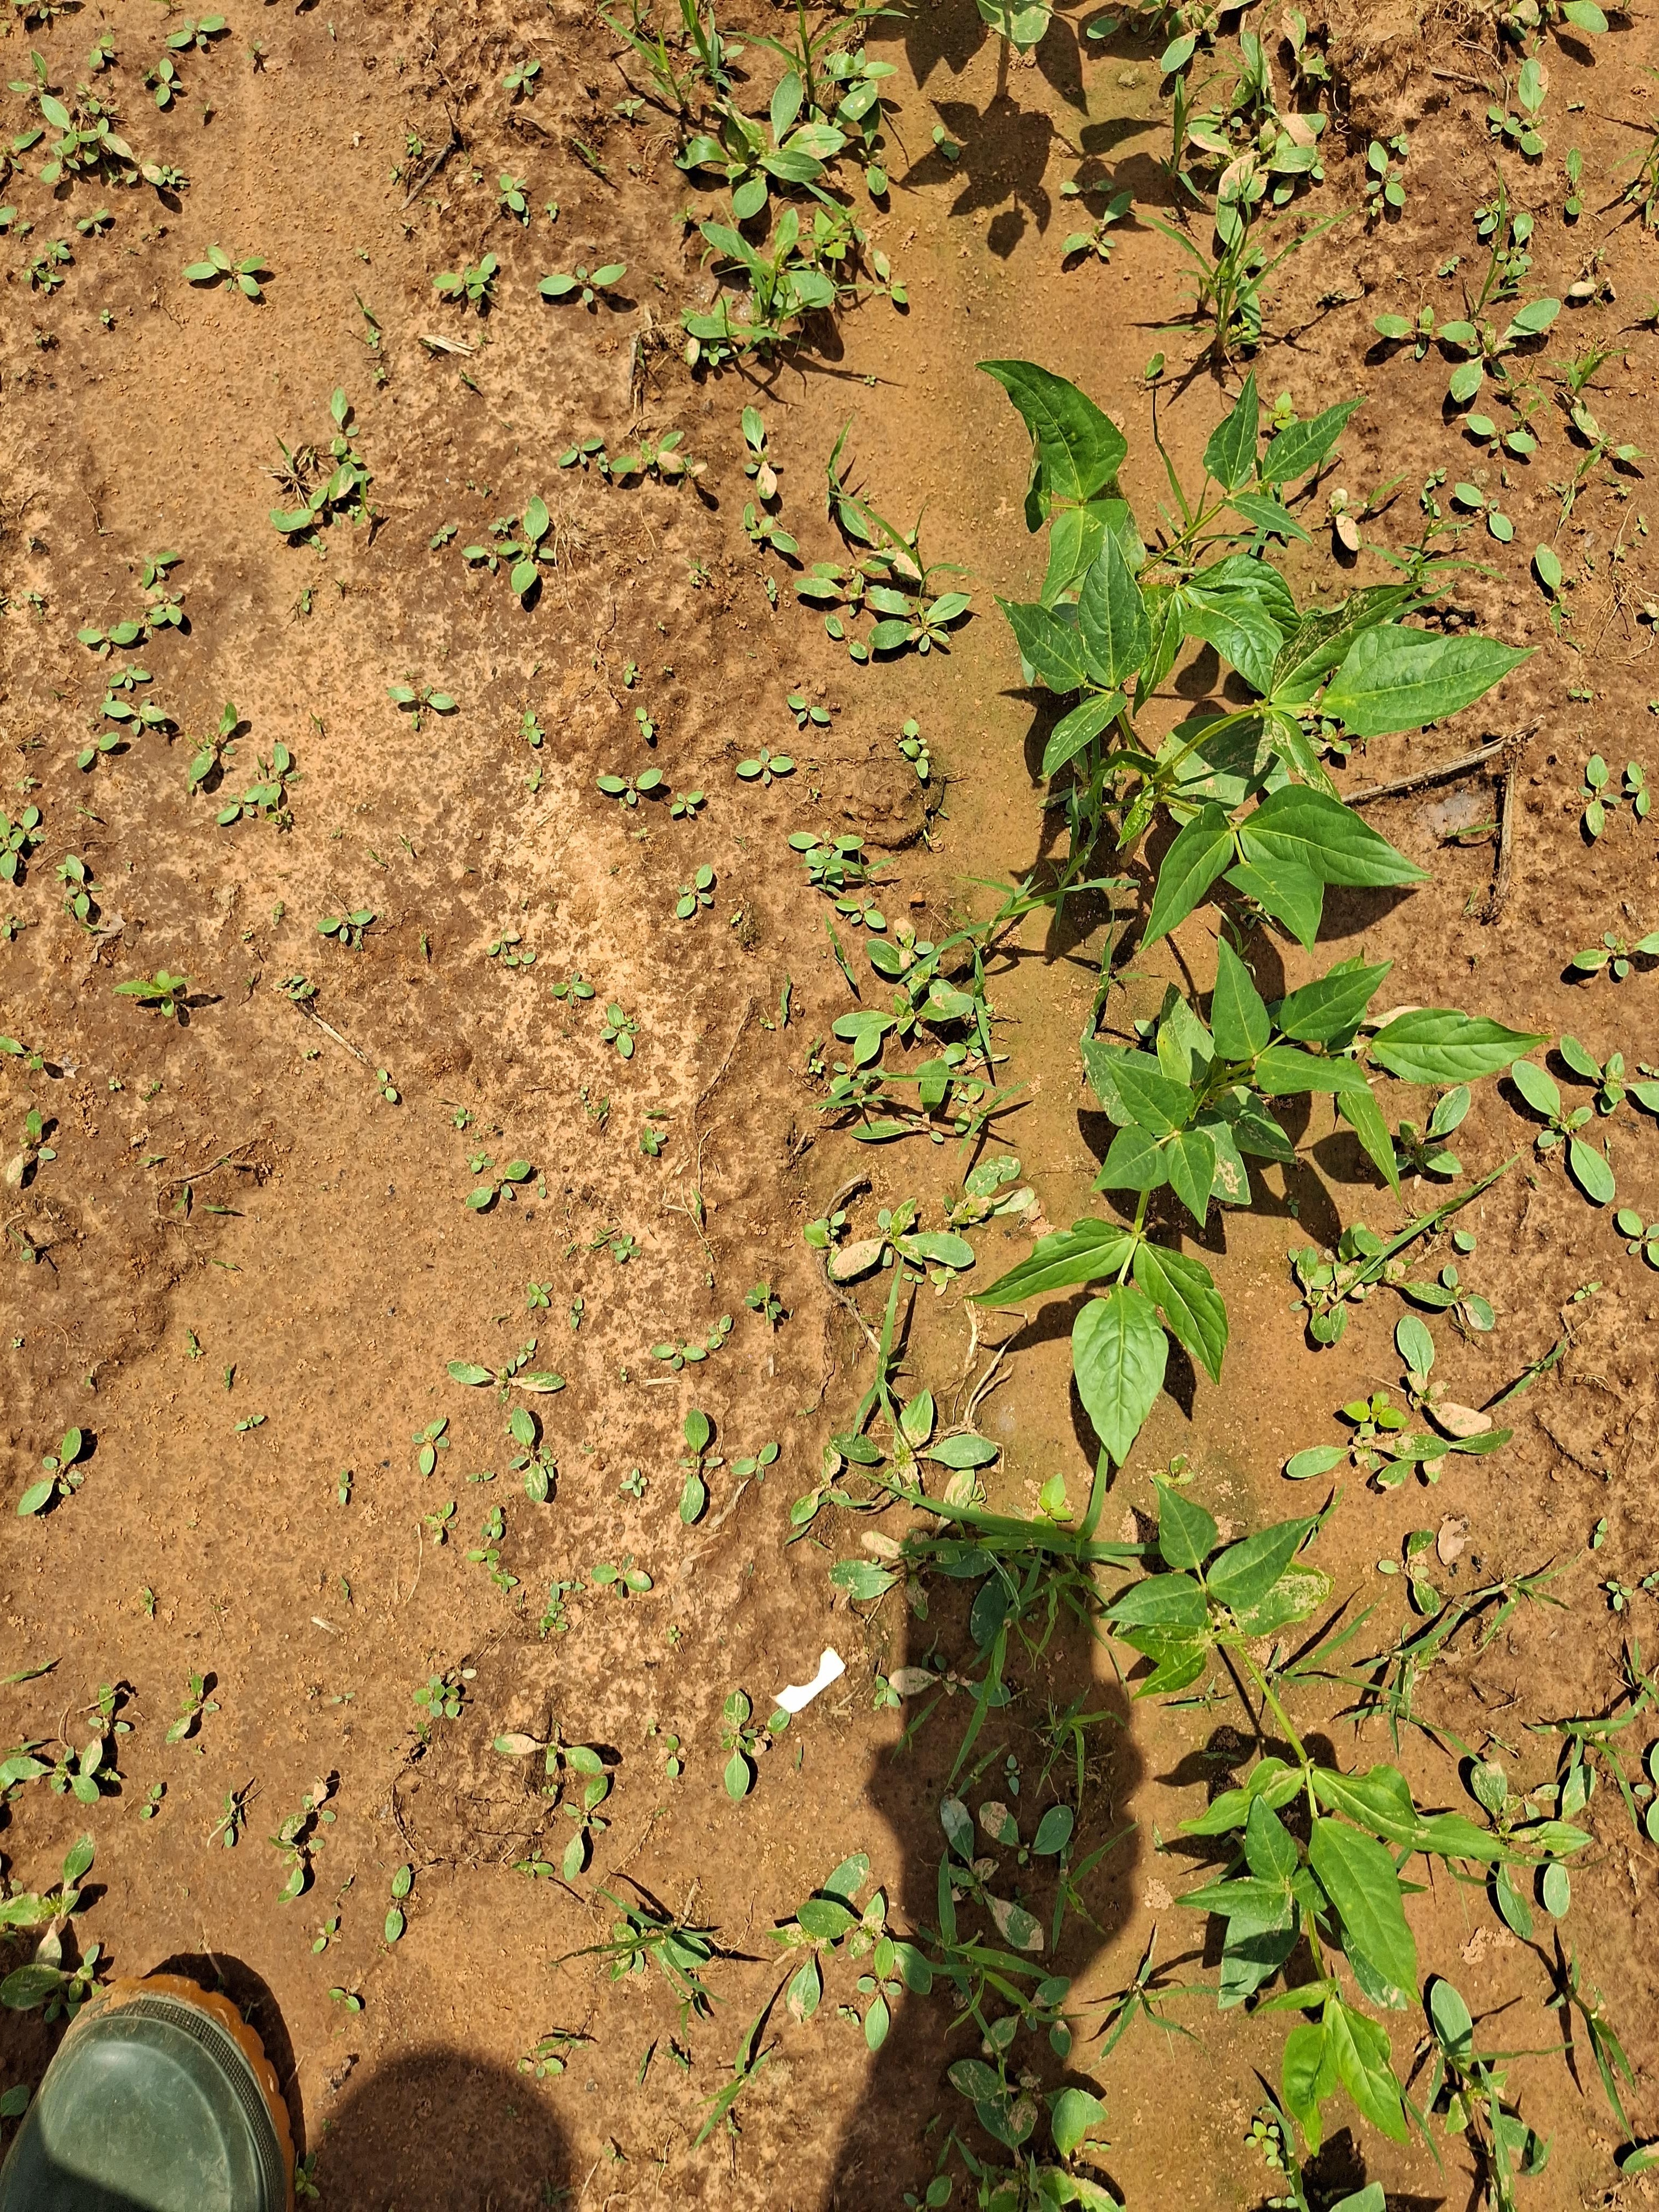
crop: cowpea
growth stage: sprouting emergence
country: Nigeria
